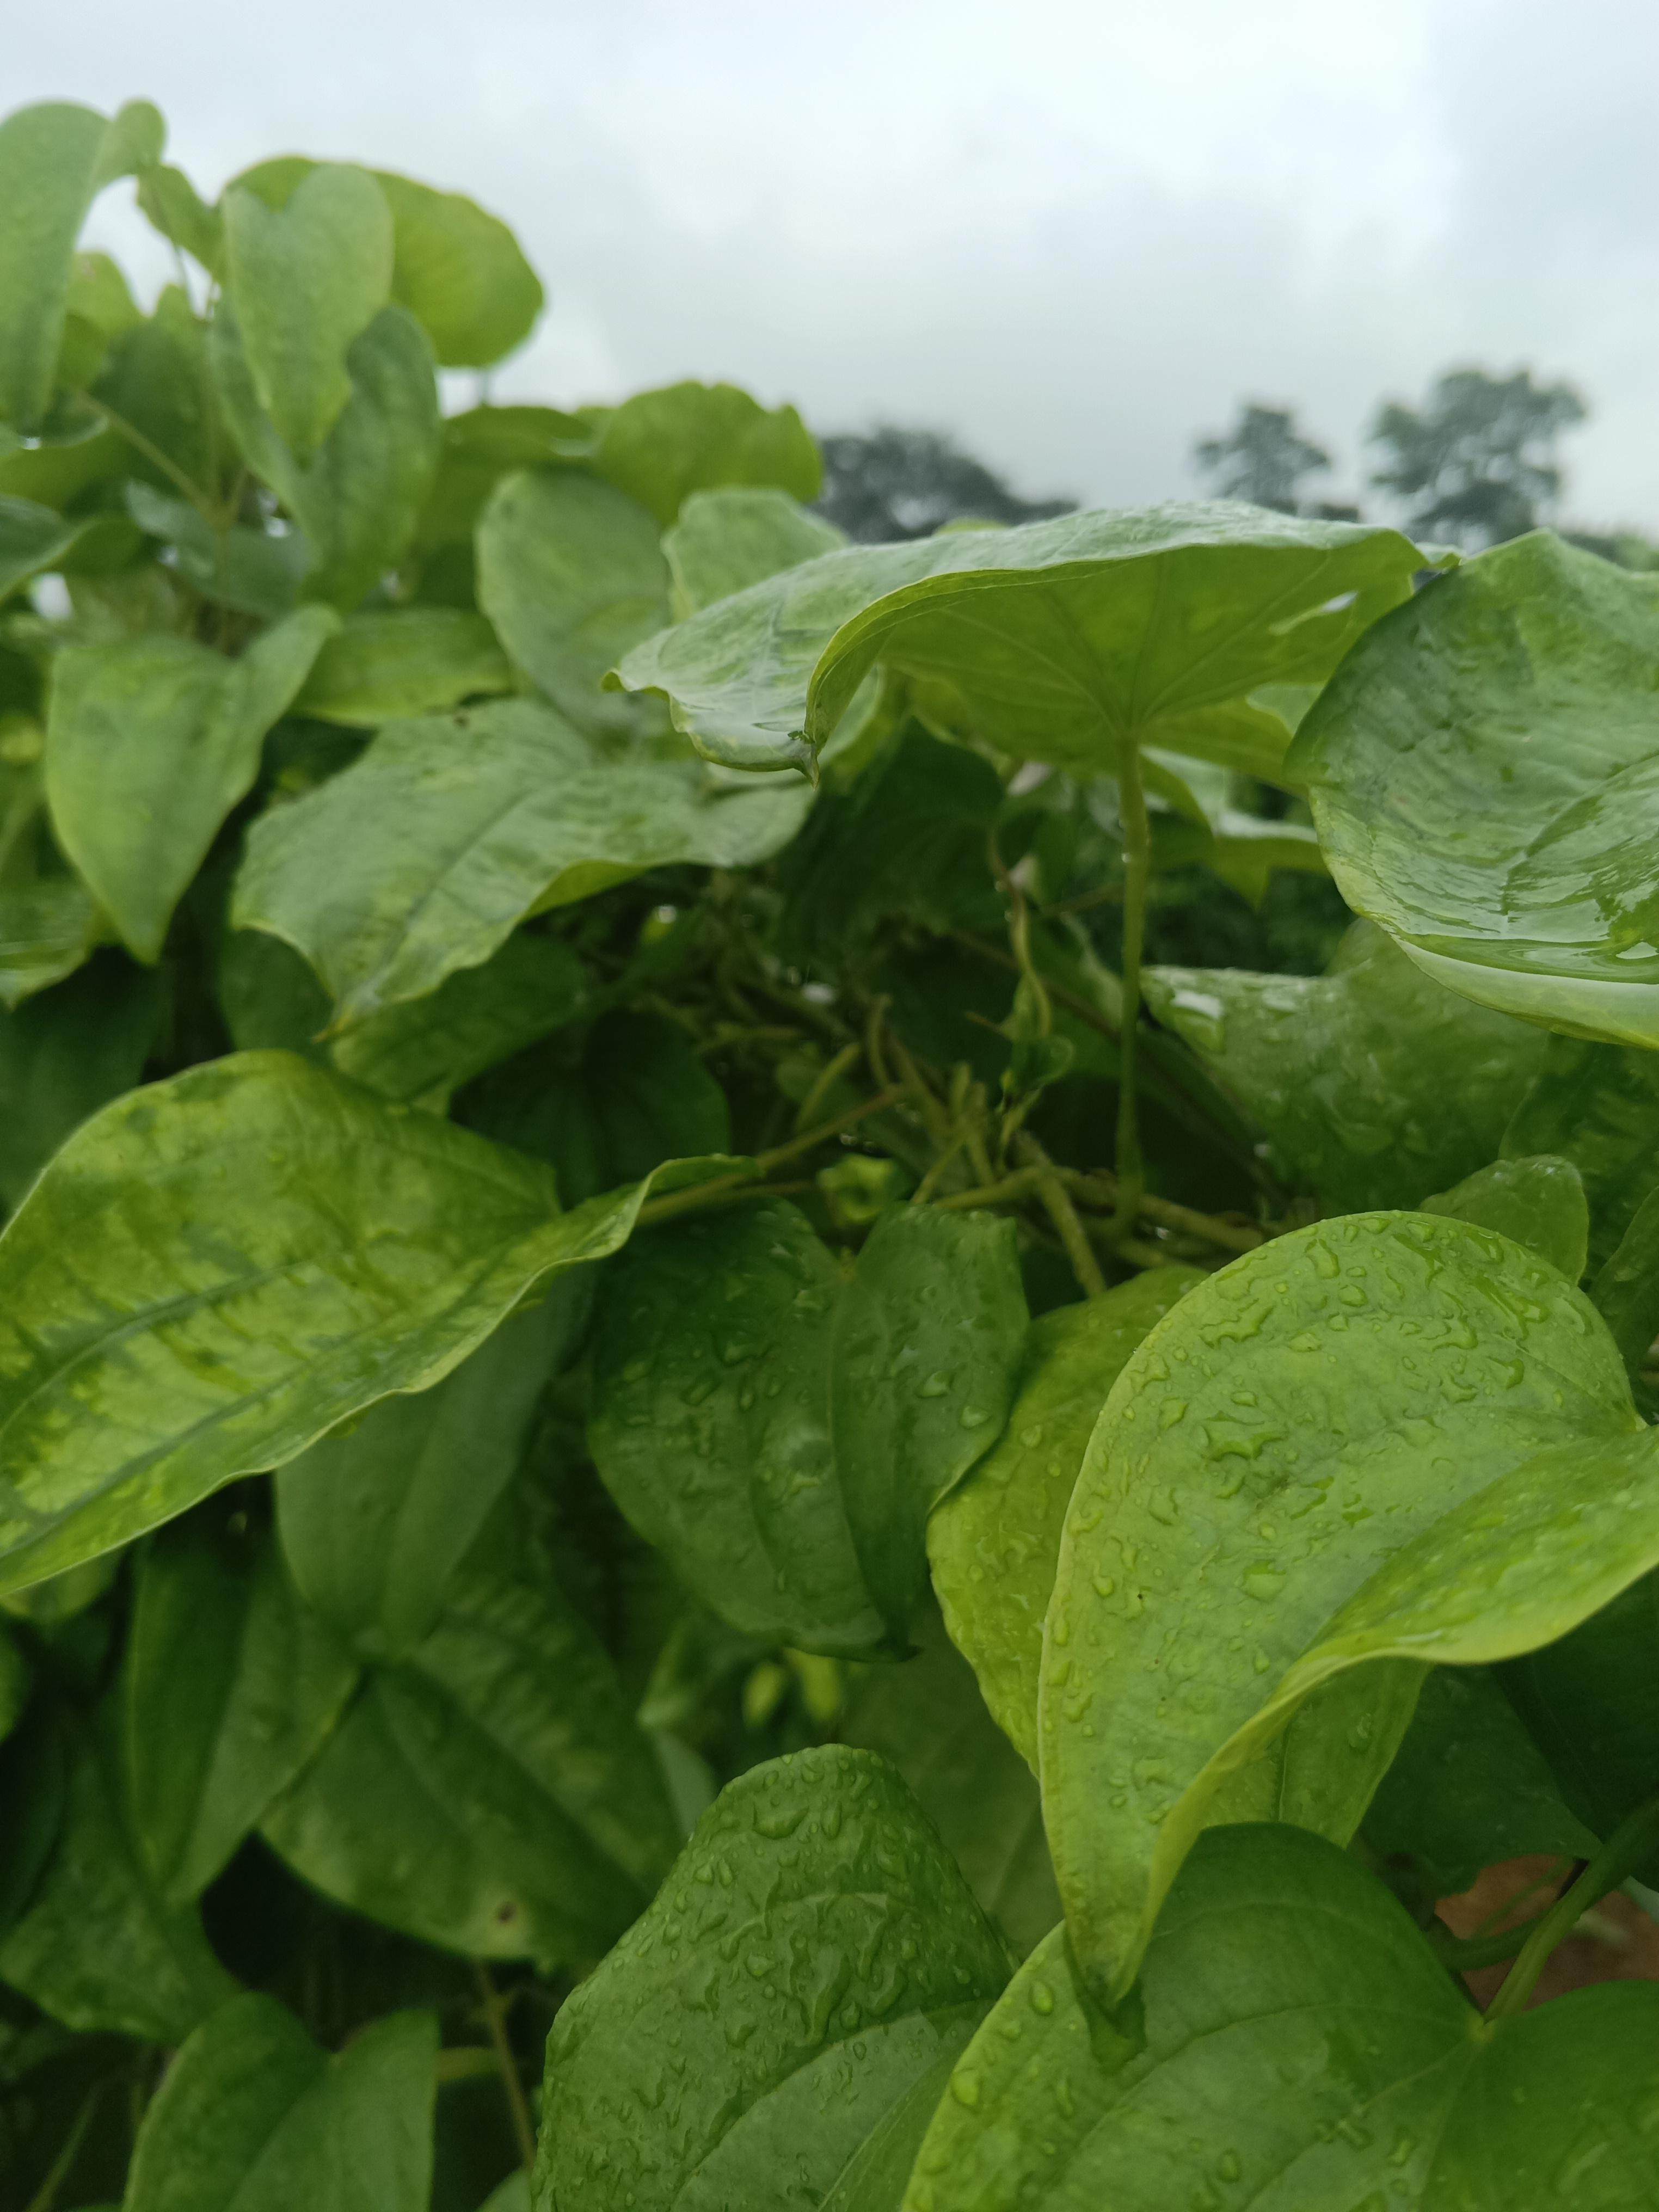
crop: yam
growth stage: vegetative
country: Nigeria
